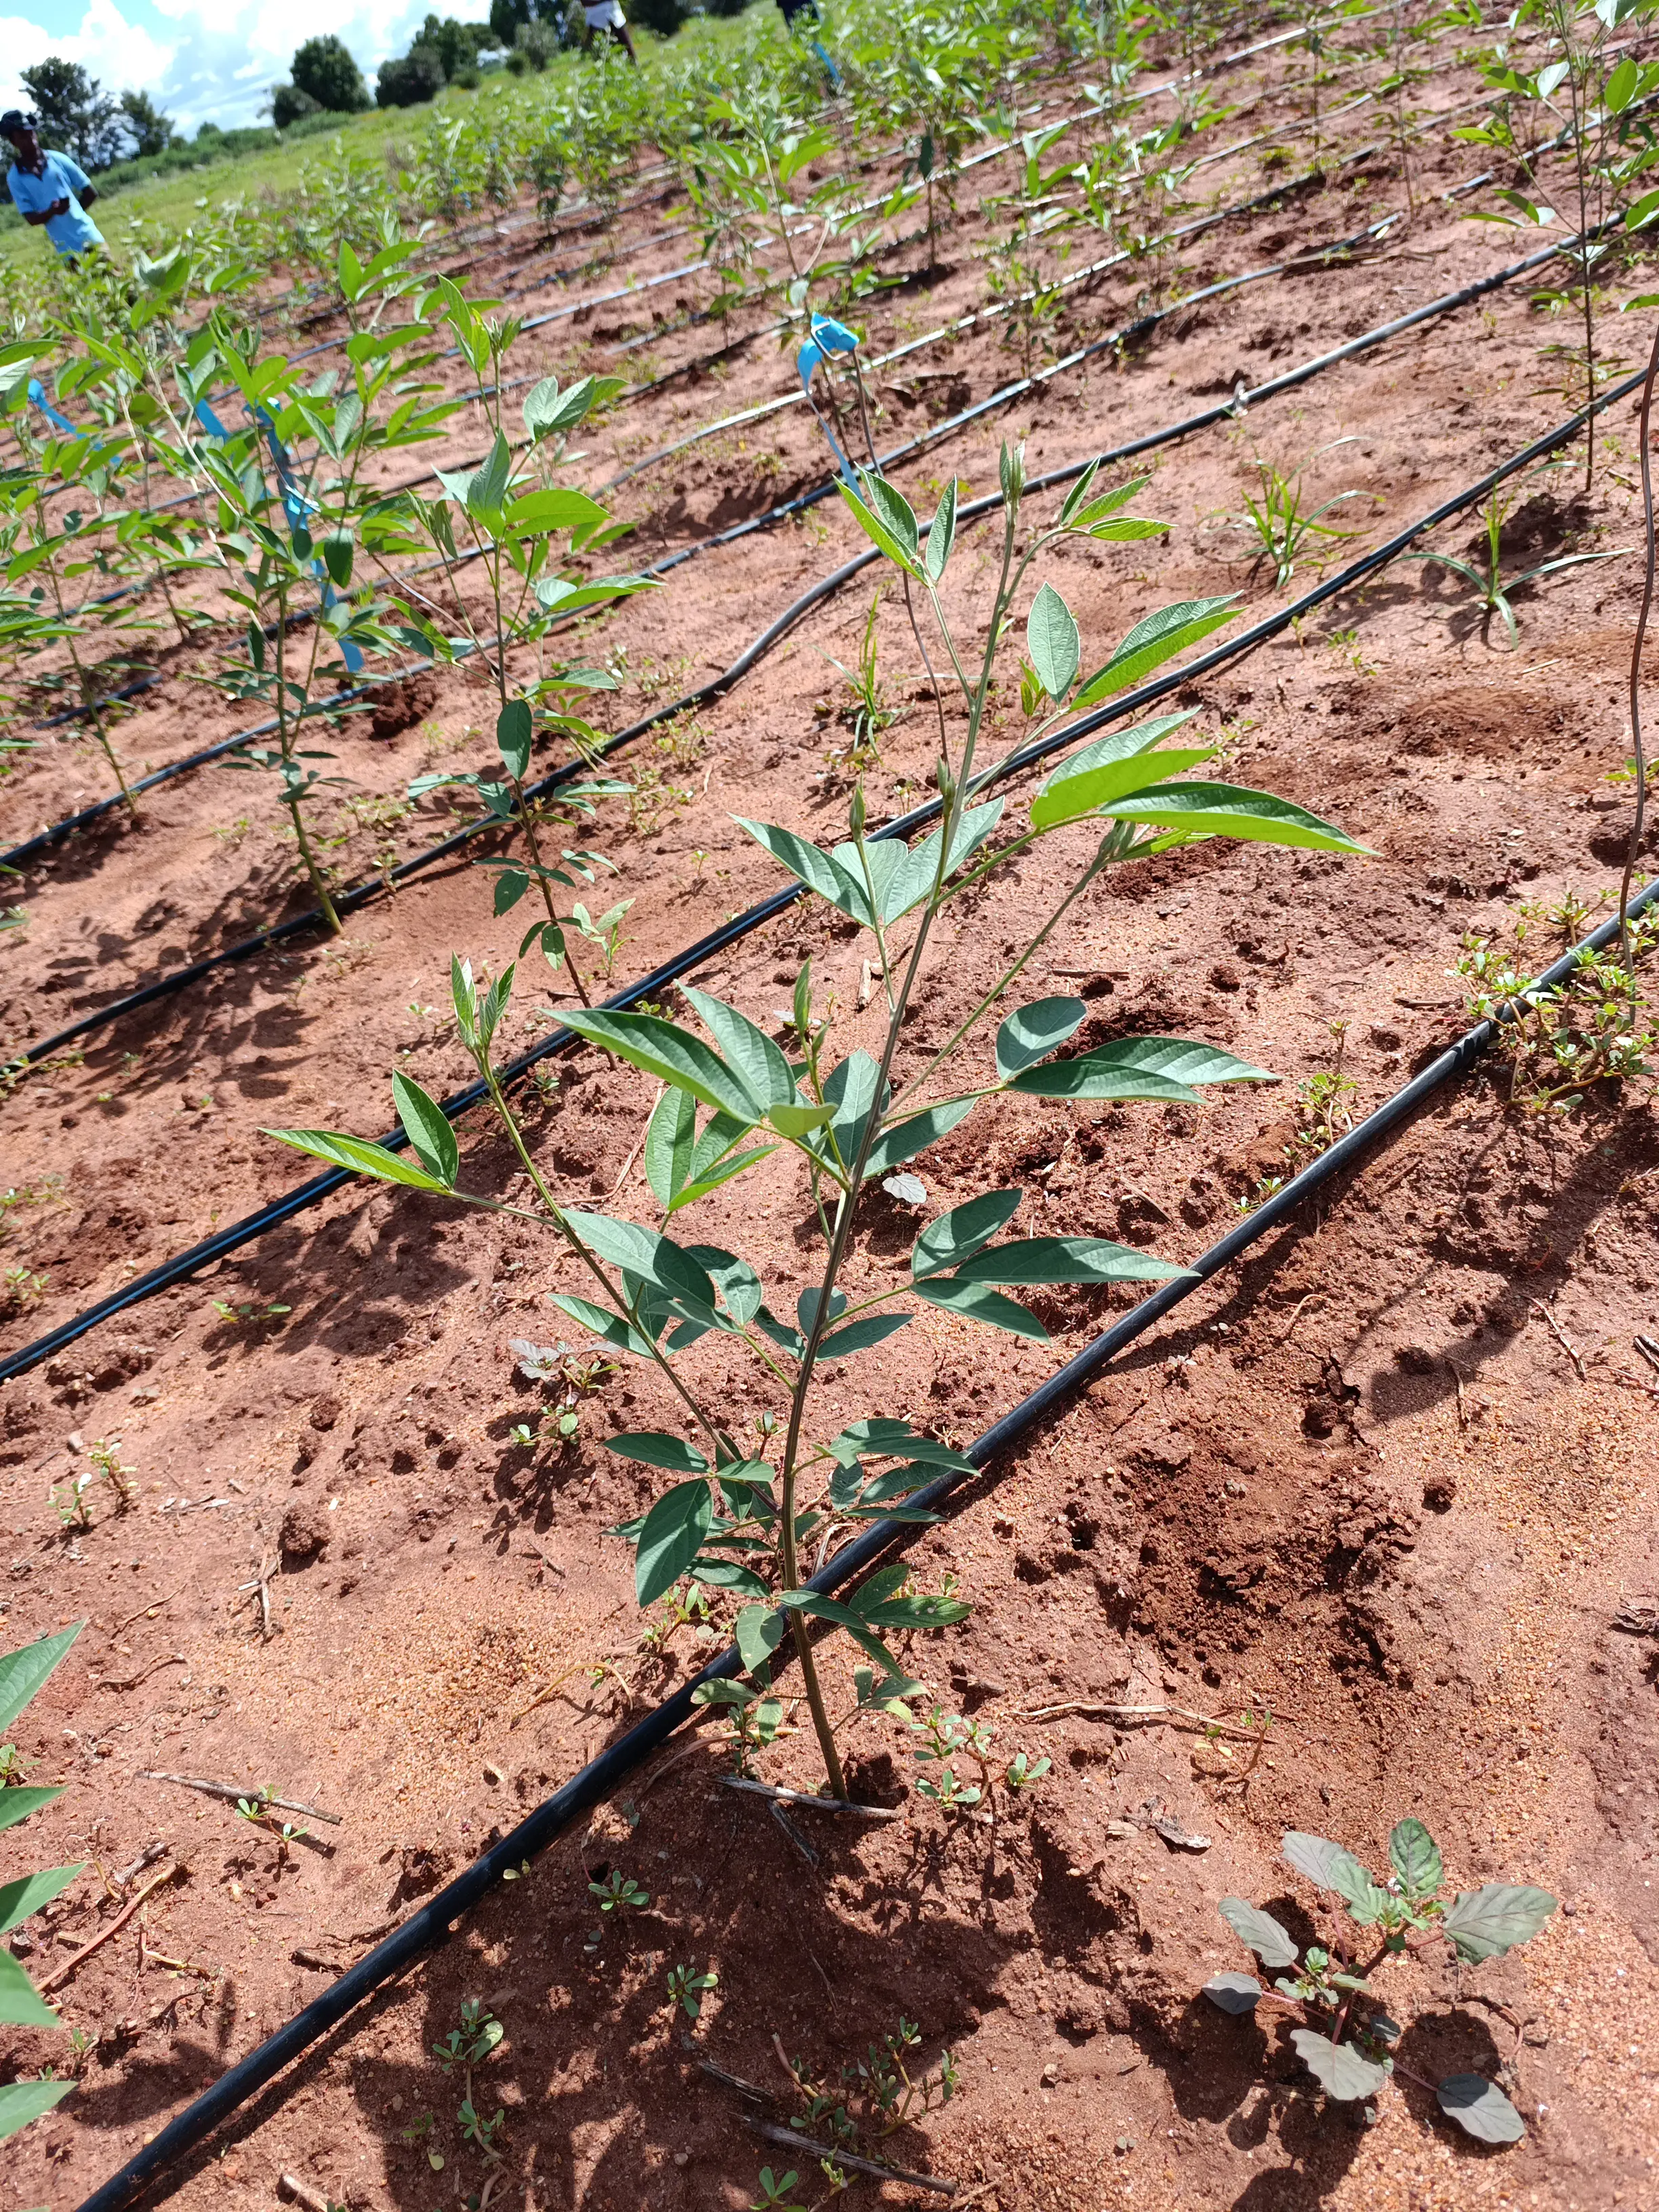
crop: pigeonpea
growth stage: flowering
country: Kenya
